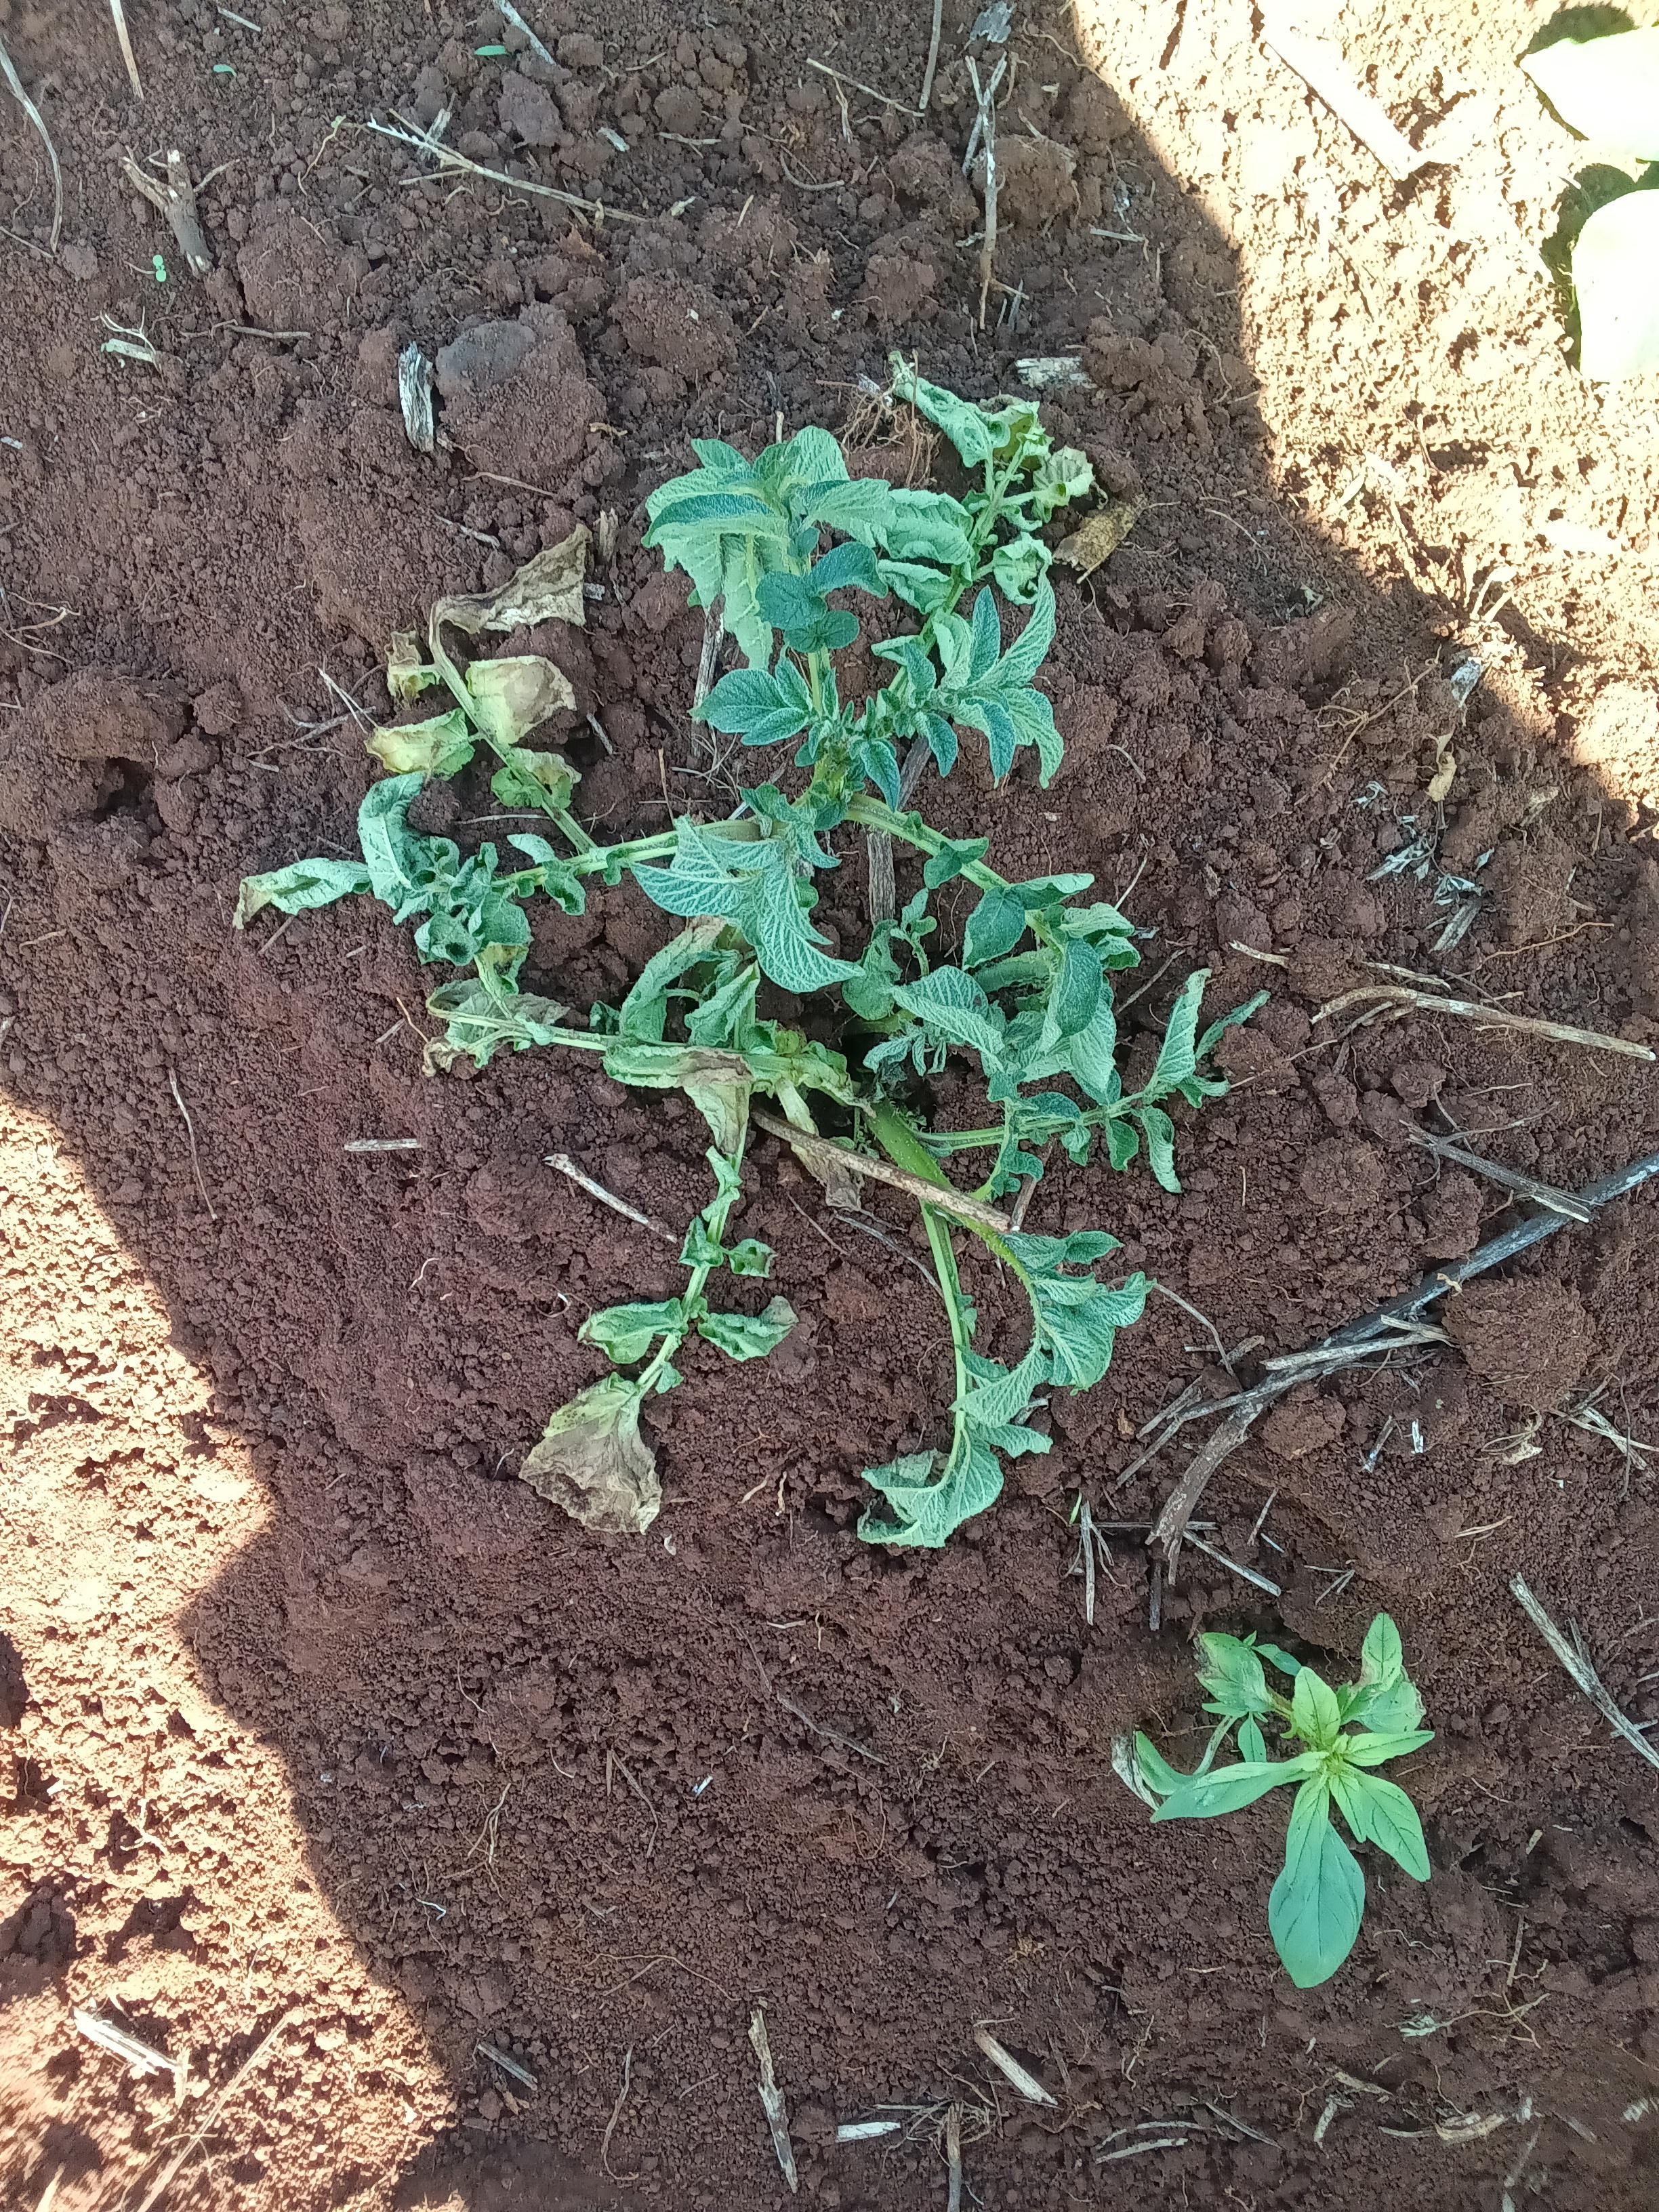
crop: potato
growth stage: vegetative
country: Kenya
